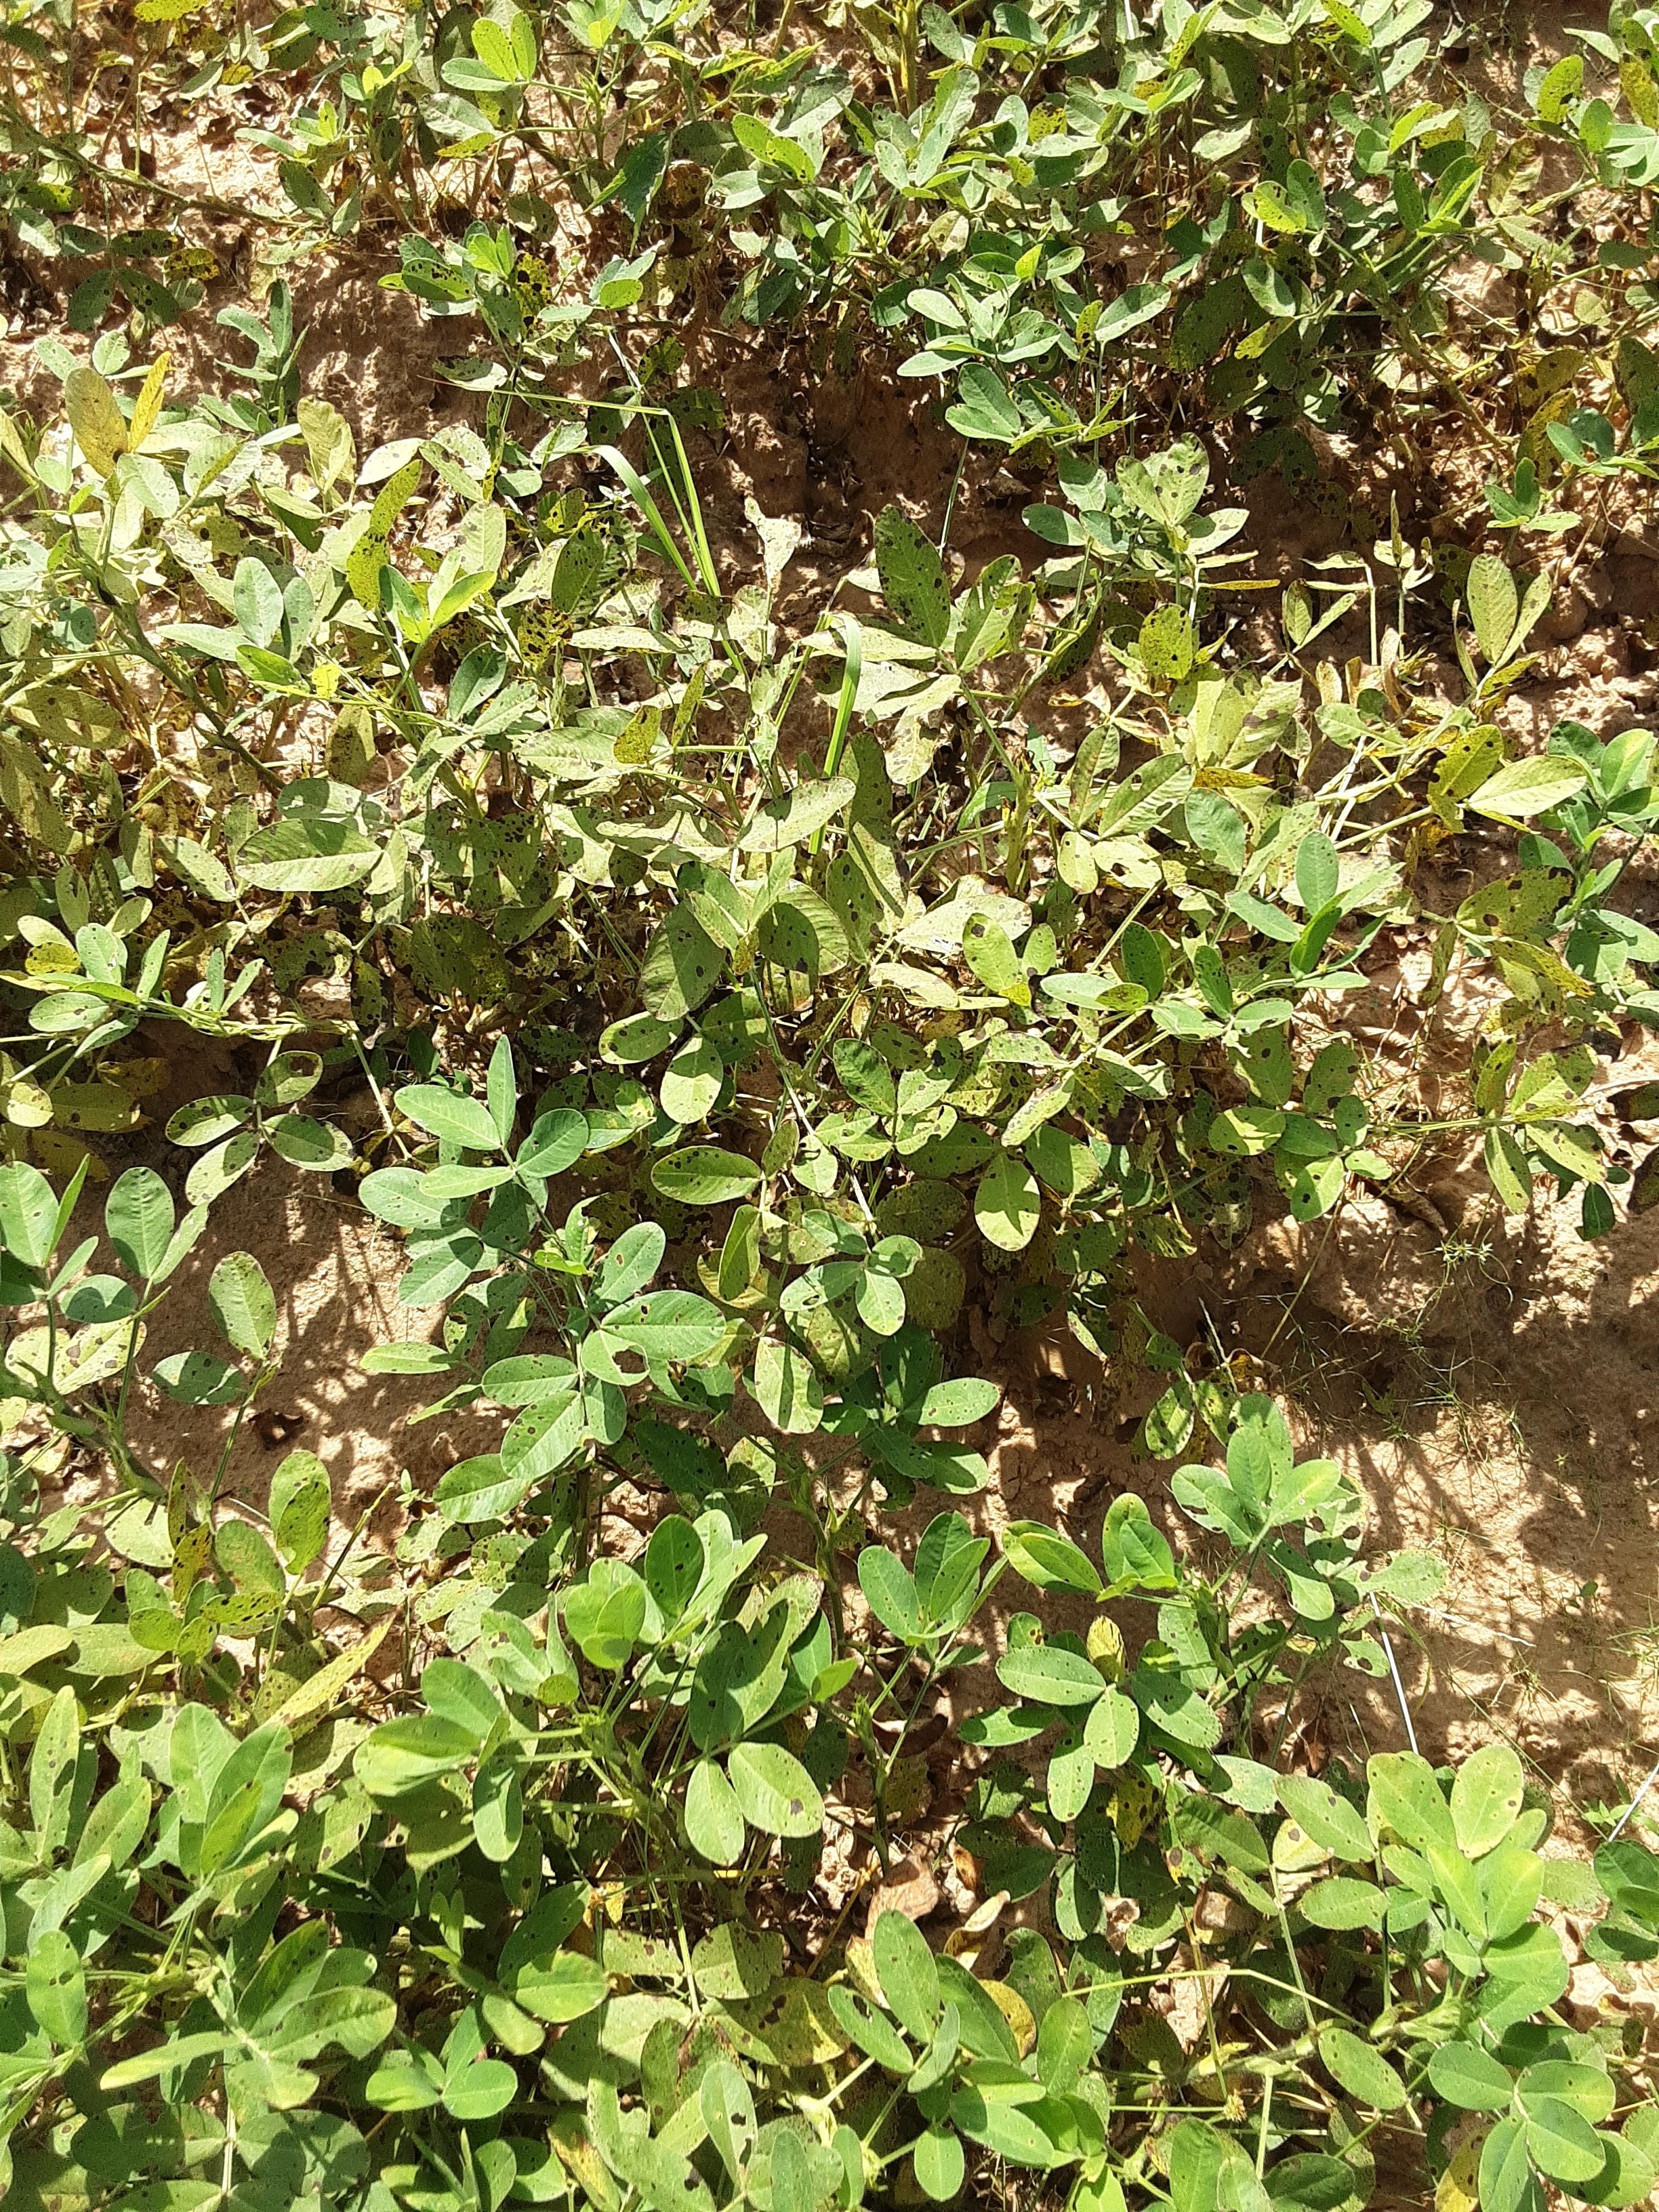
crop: groundnut
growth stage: flowering
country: Senegal
